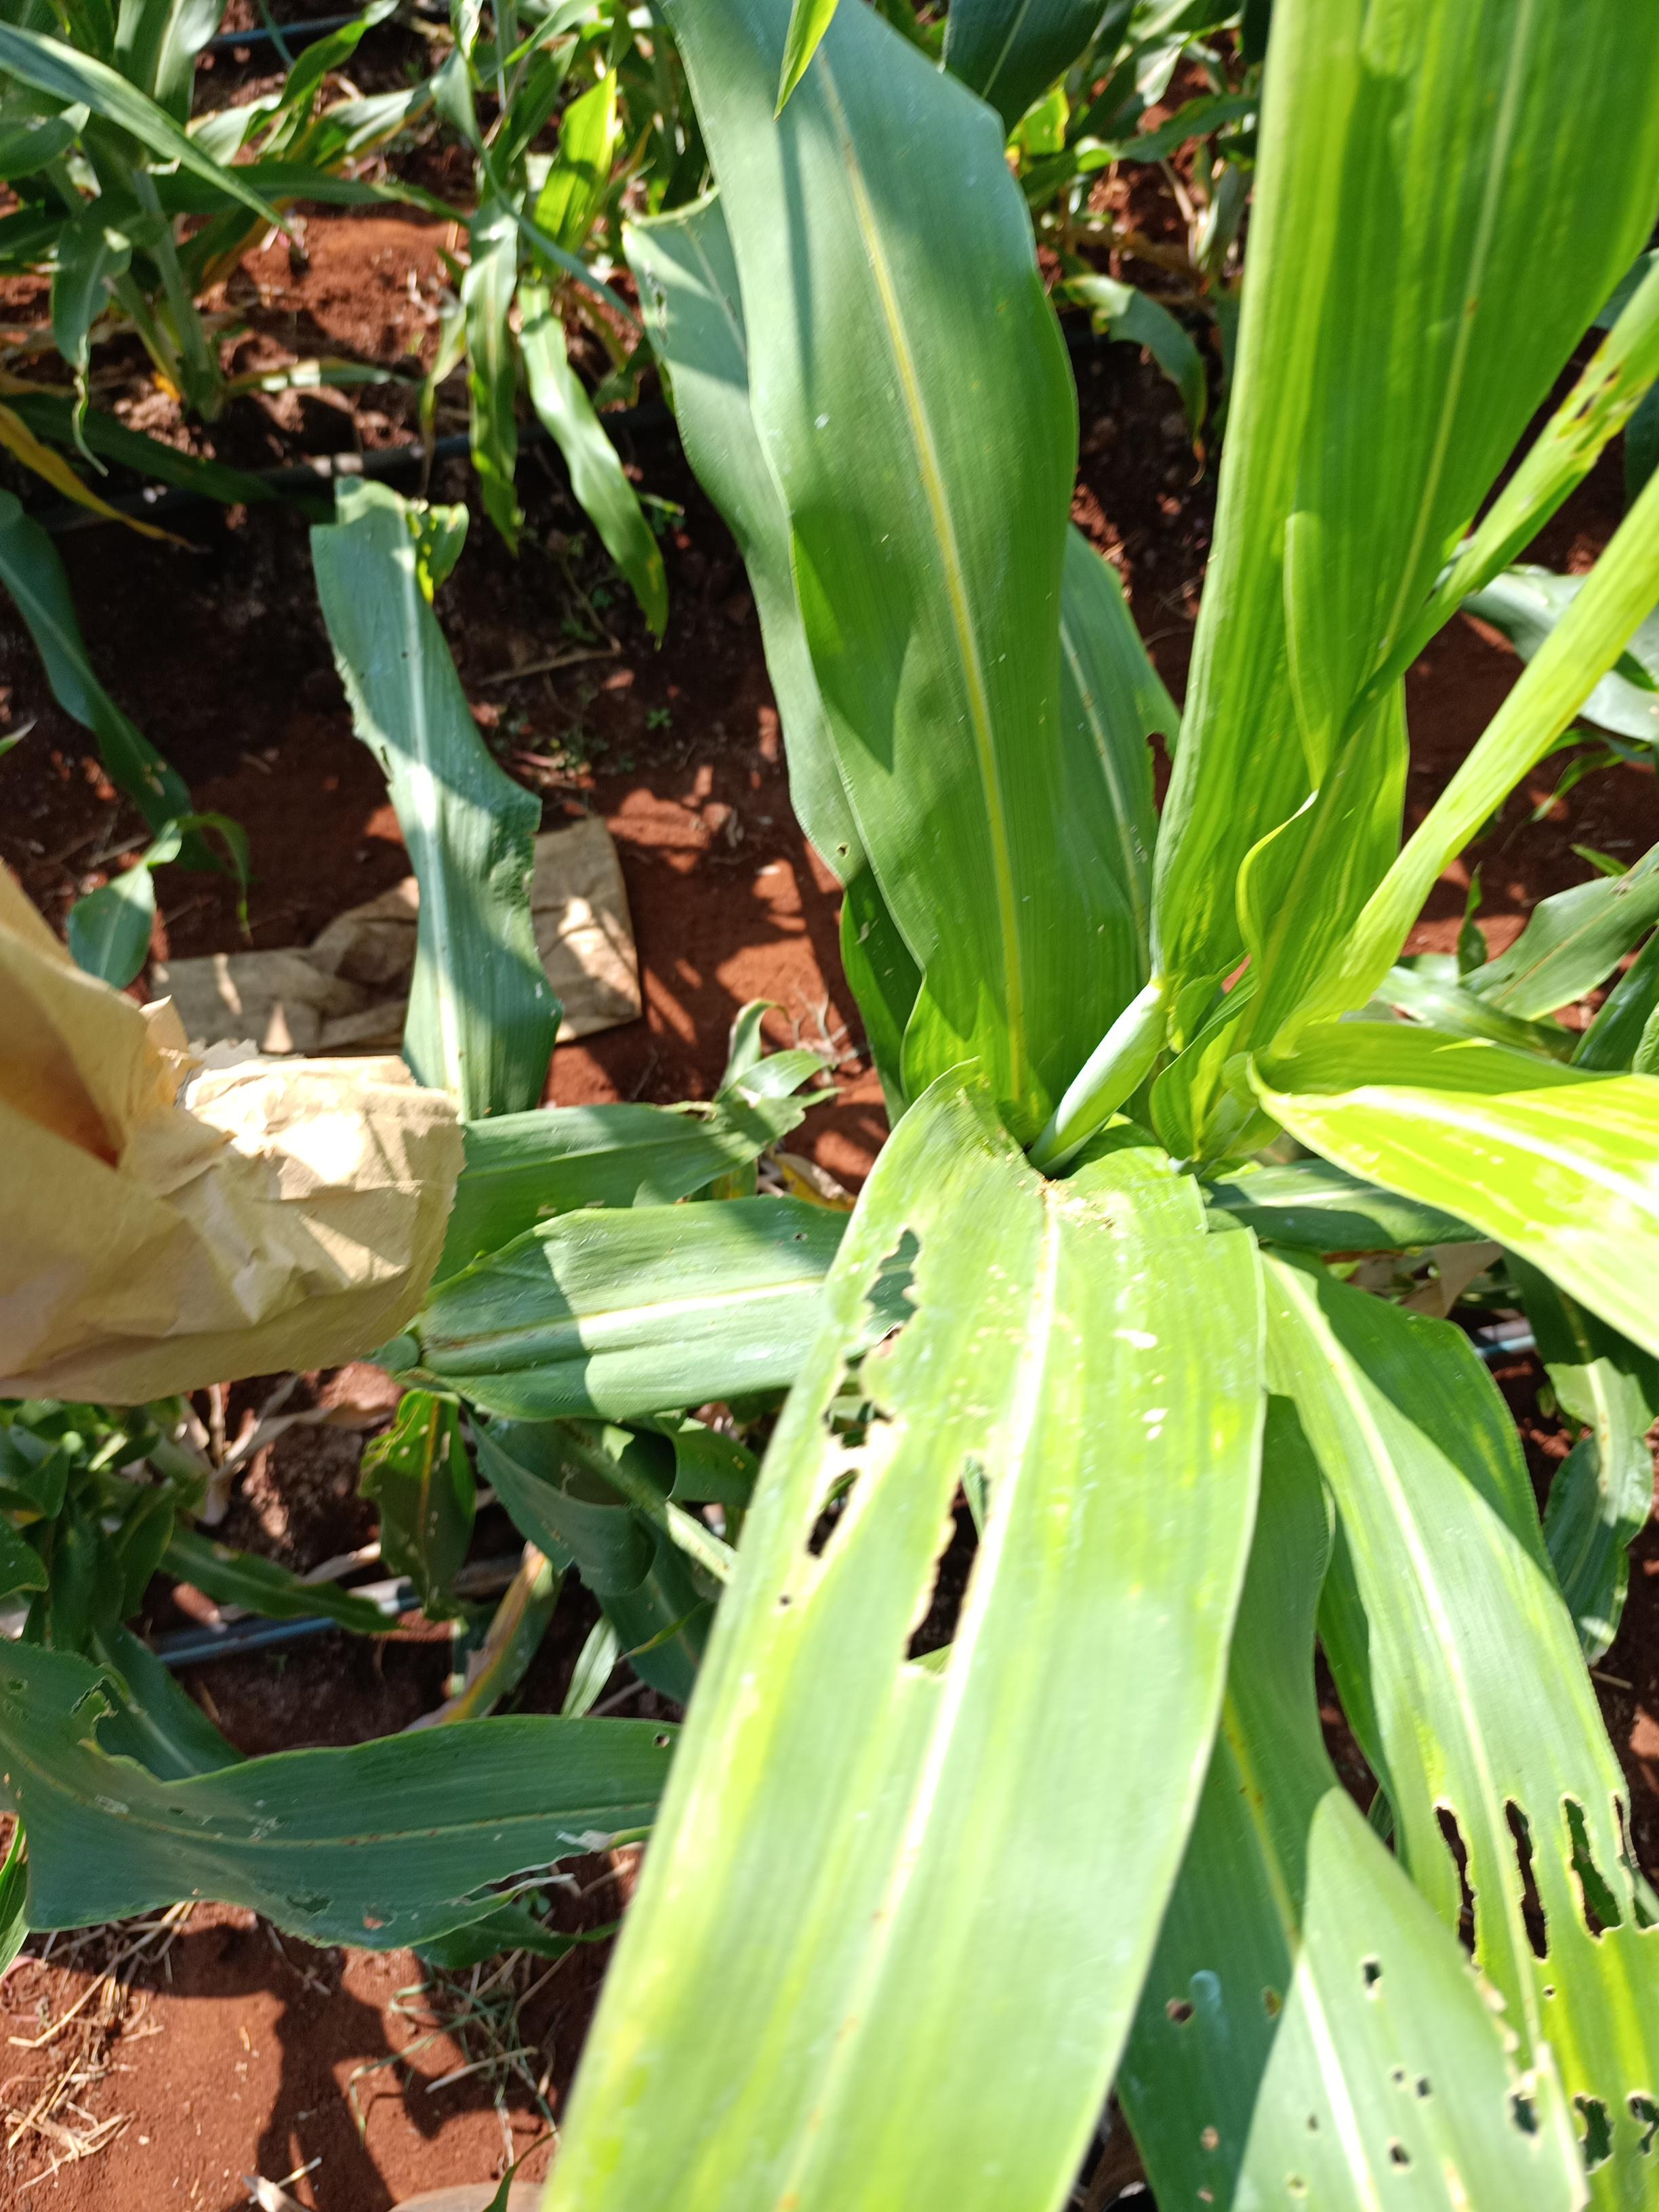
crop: sorghum
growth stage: heading tuber
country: Kenya
